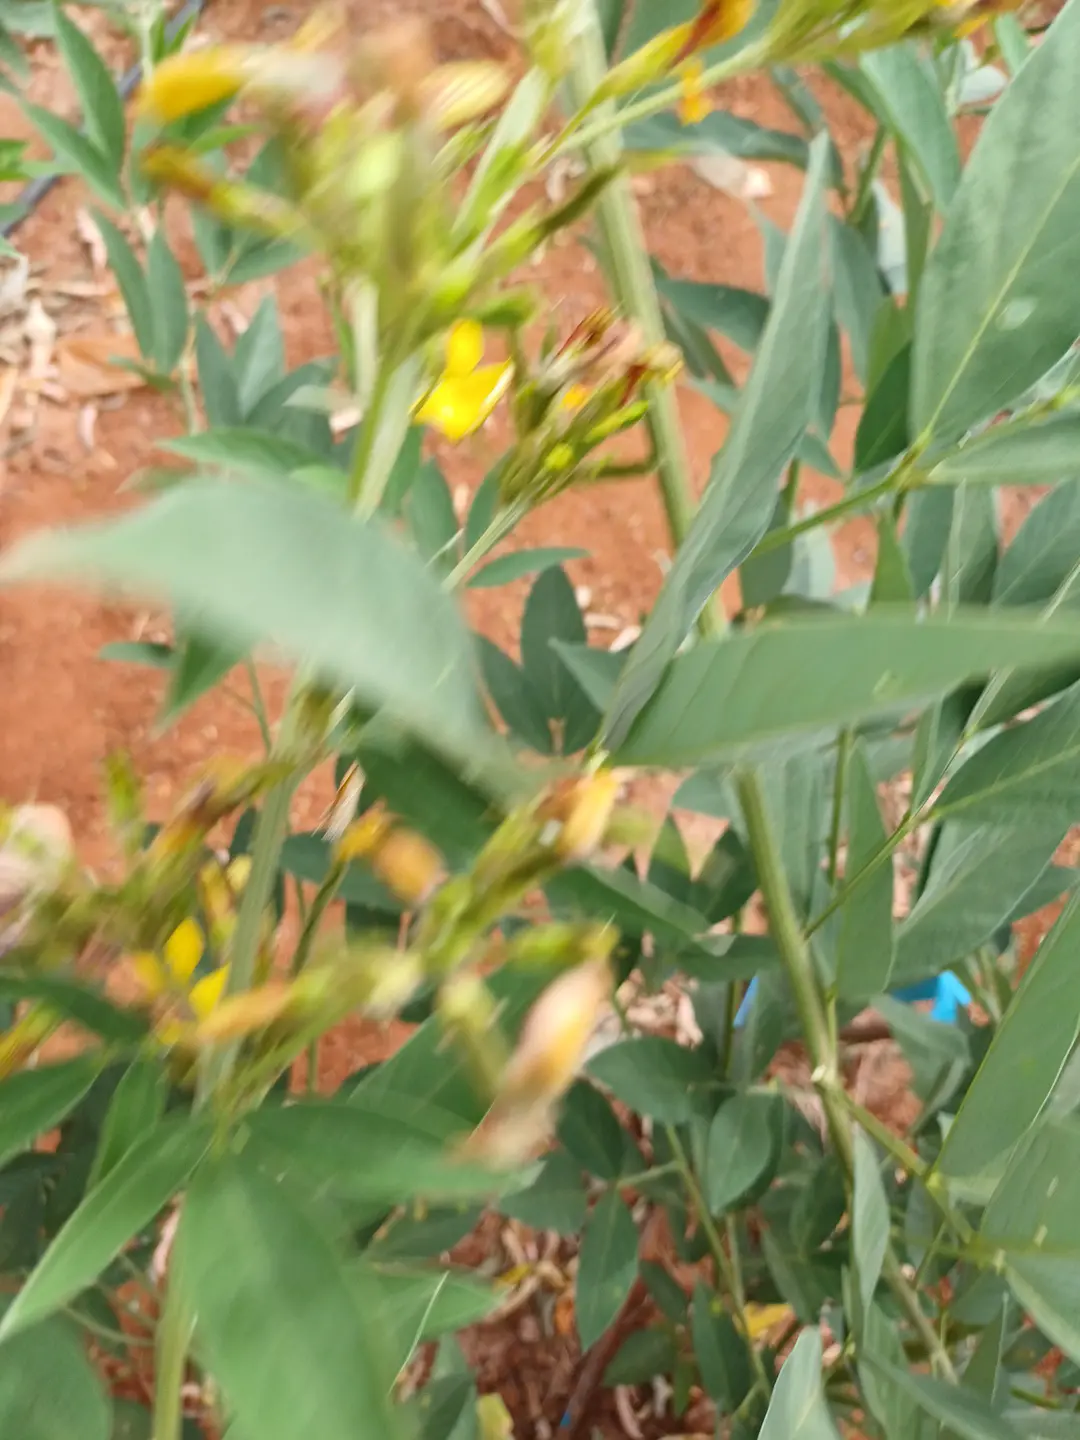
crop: pigeonpea
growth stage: development pod
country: Kenya
